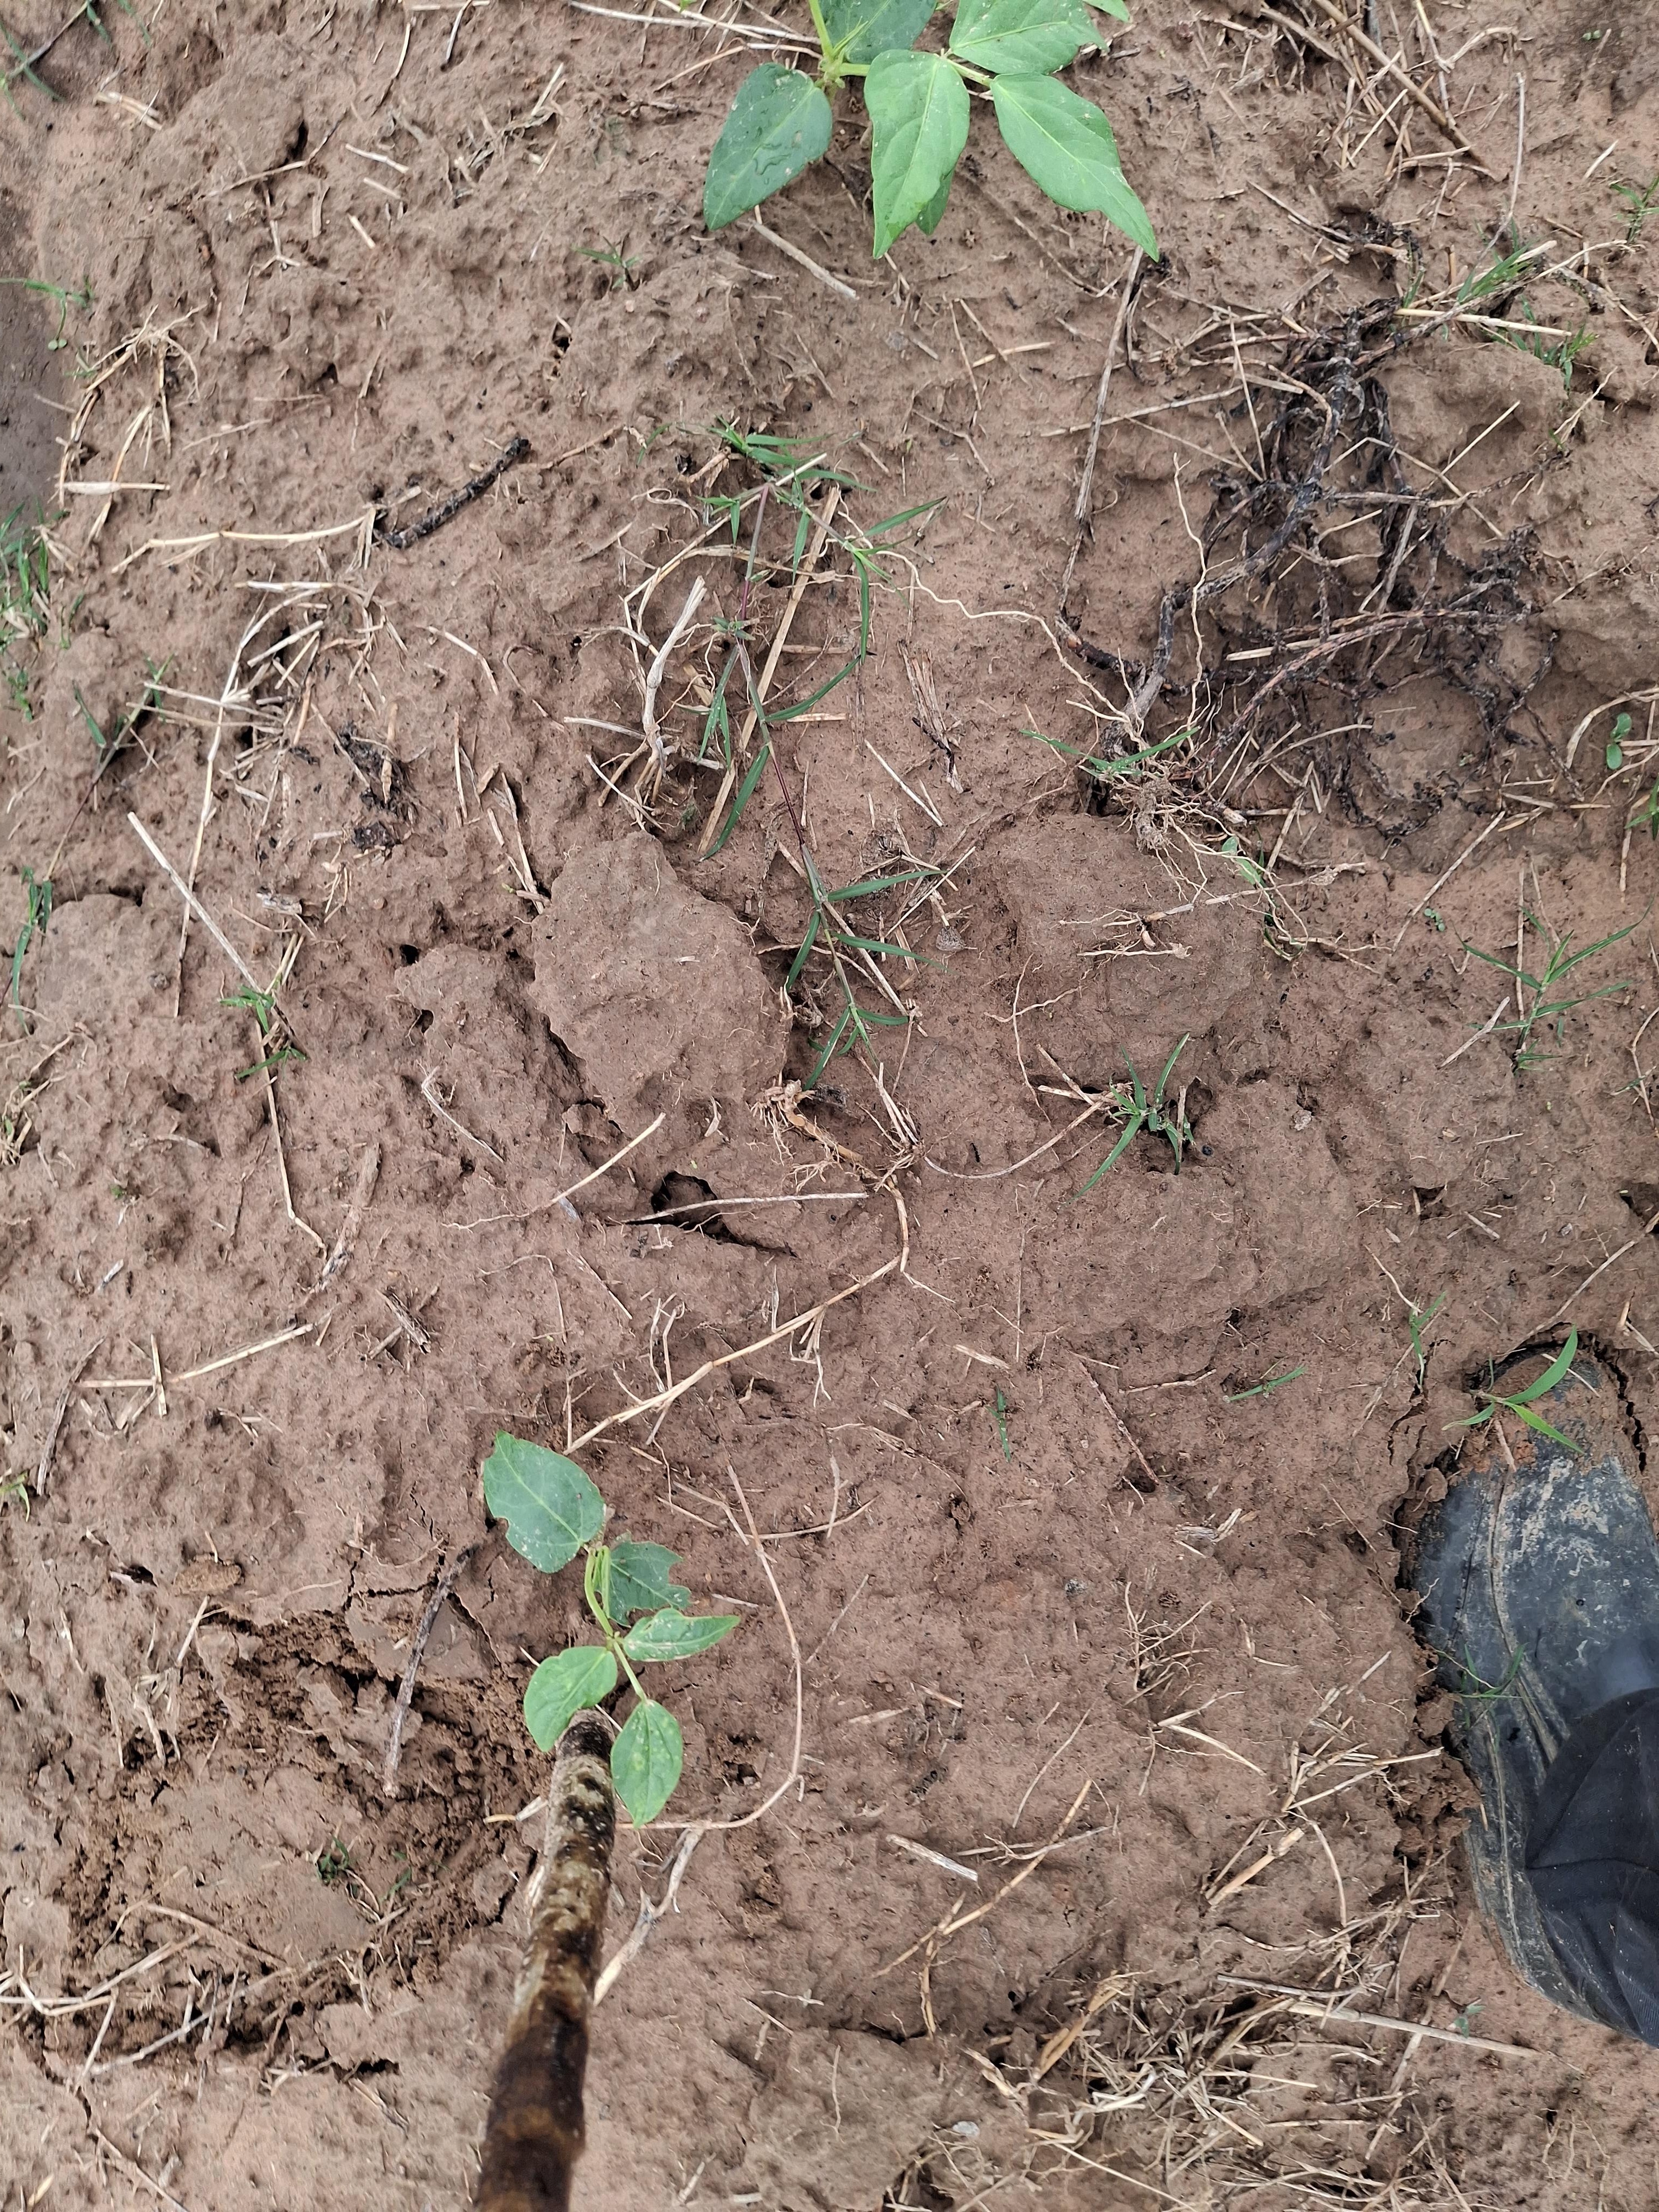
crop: cowpea
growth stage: emergence
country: Nigeria
